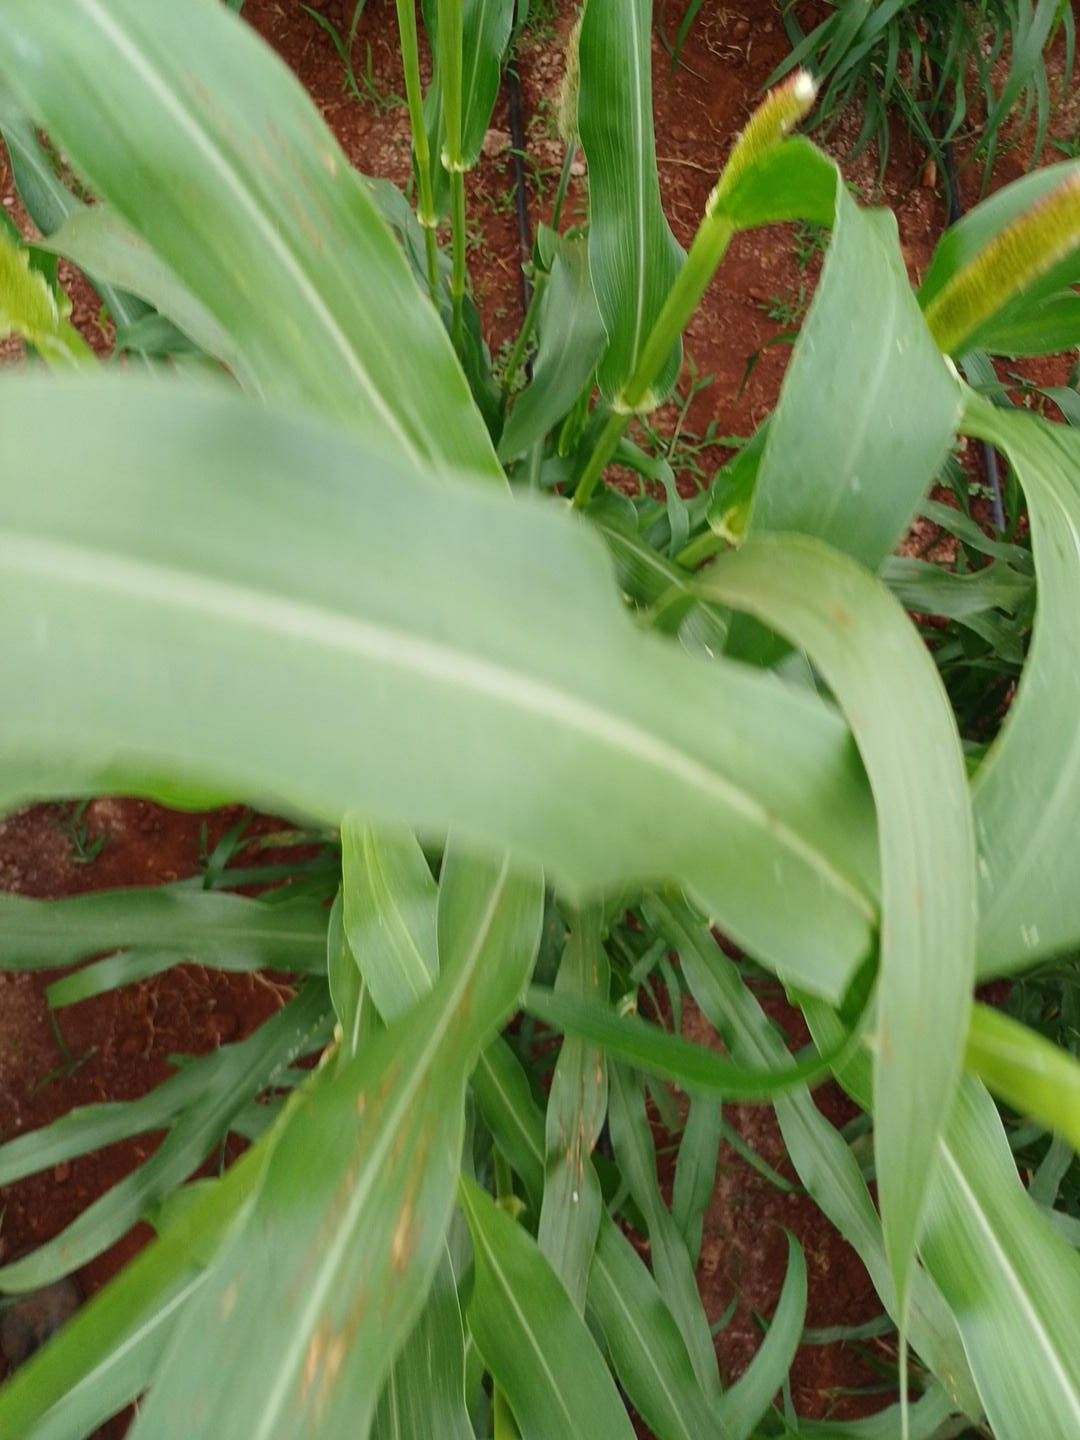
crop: pearl millet
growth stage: flowering
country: Kenya
